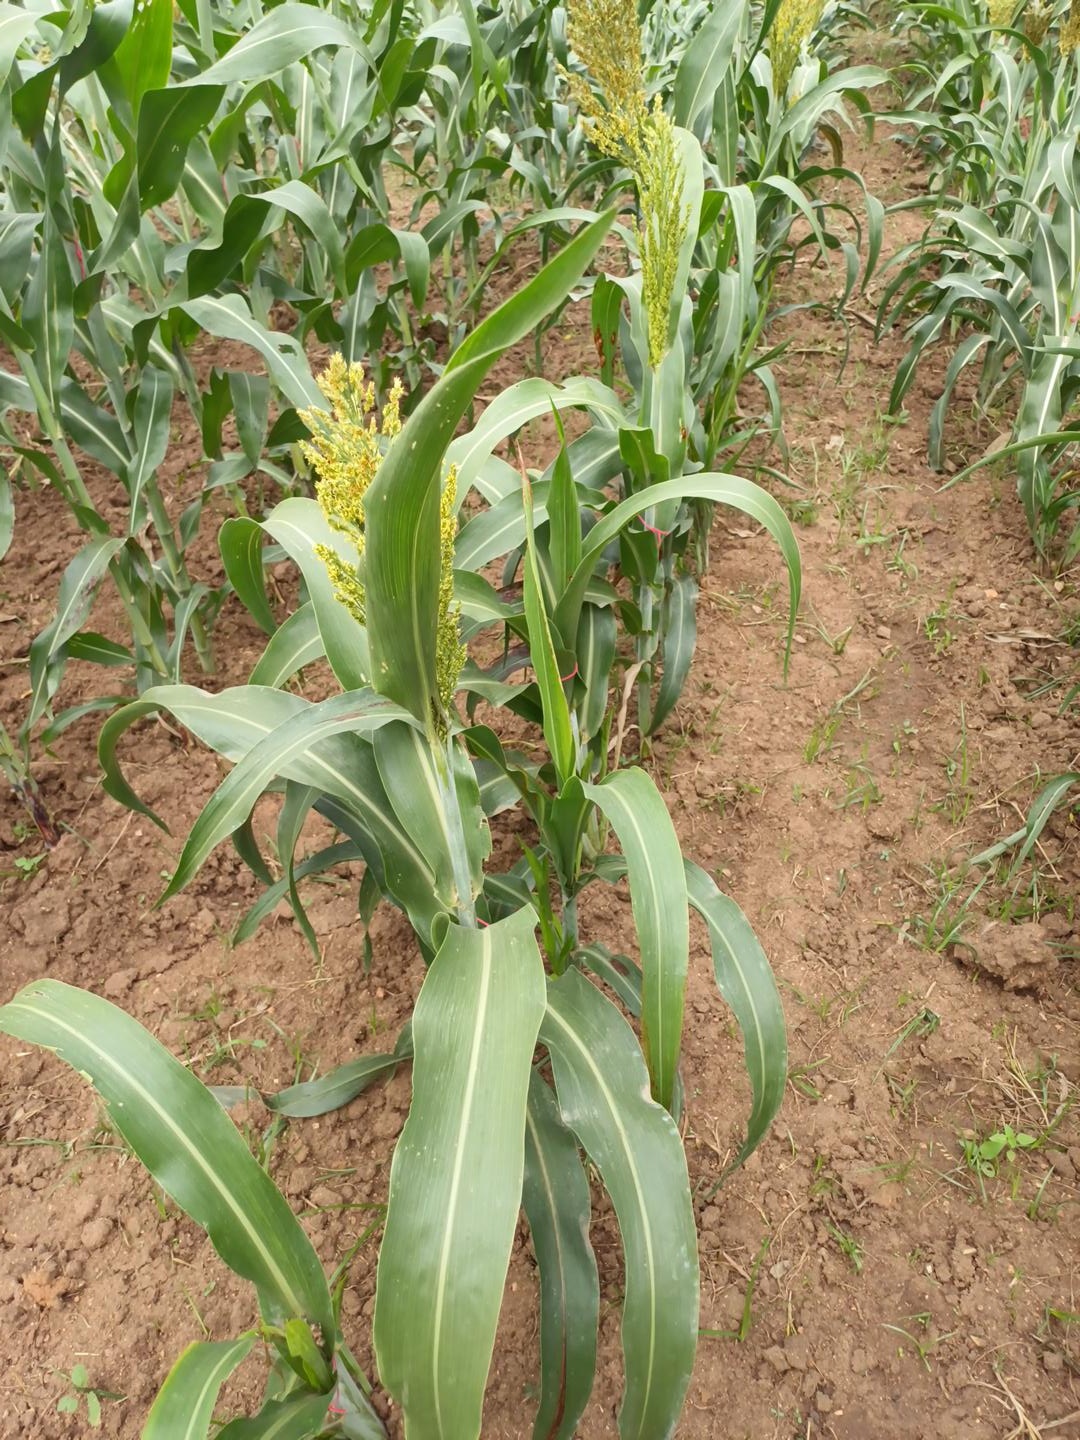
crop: sorghum
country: Kenya
